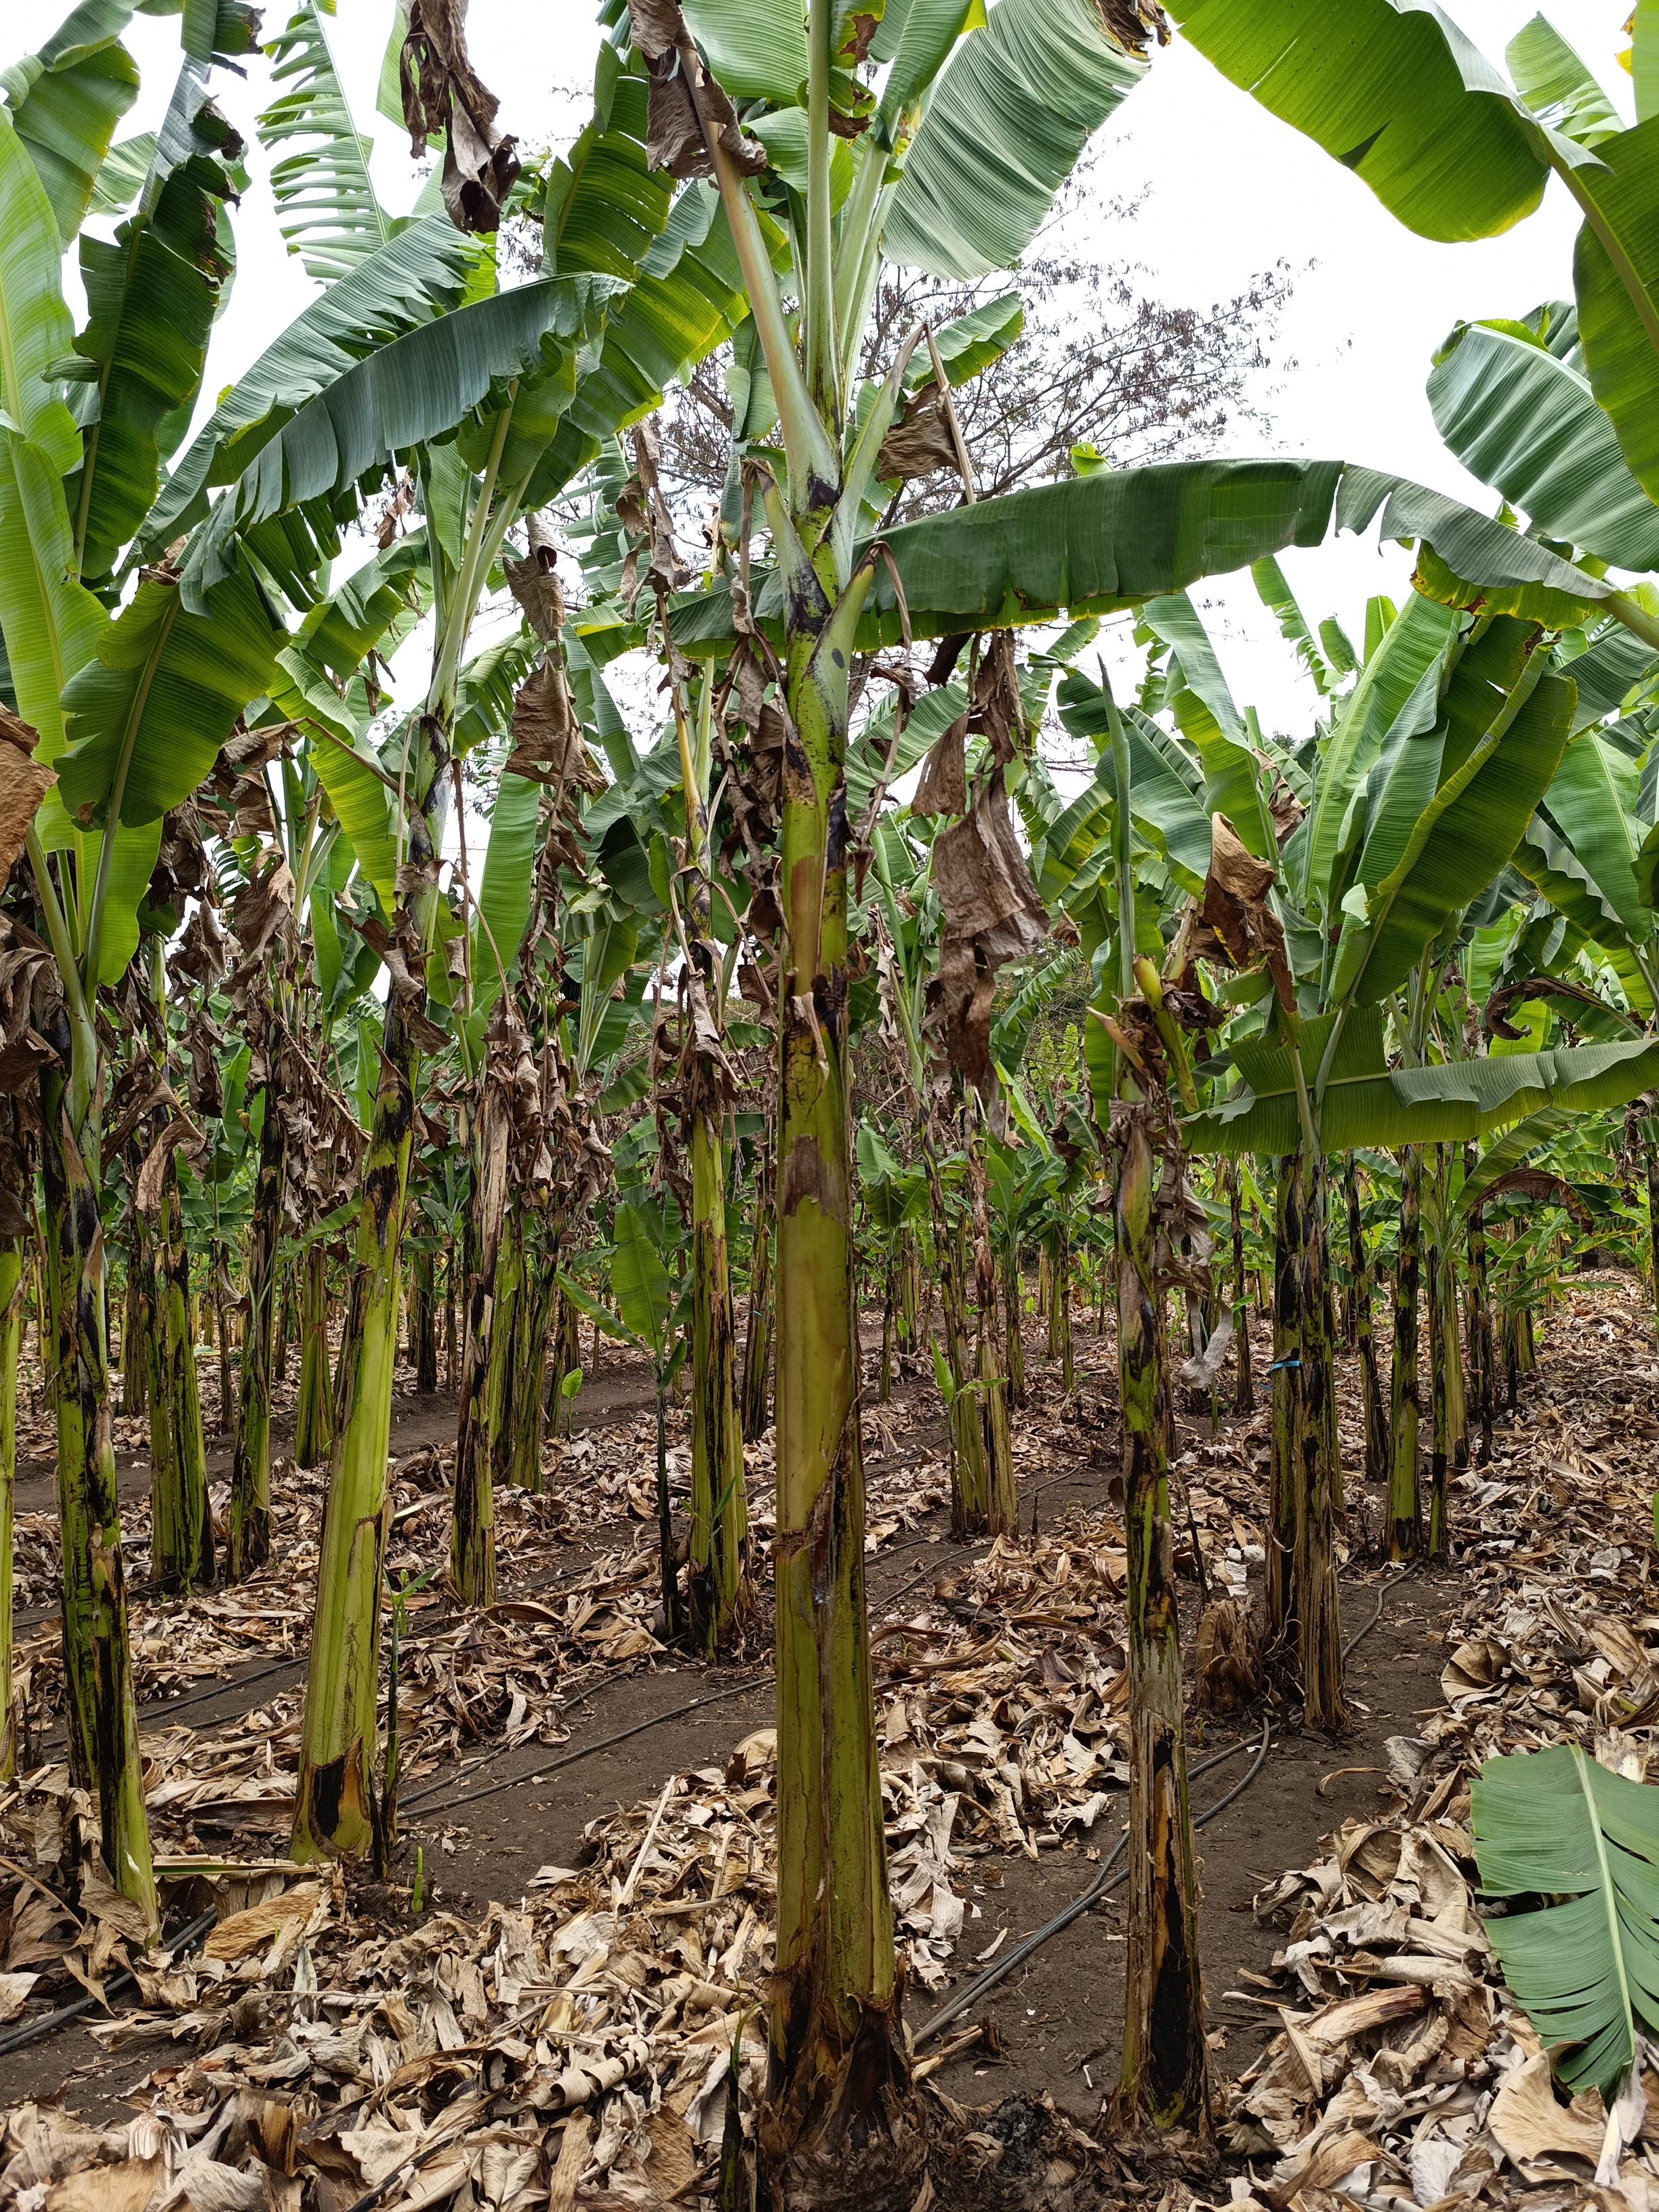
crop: banana
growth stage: vegetative
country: Tanzania
